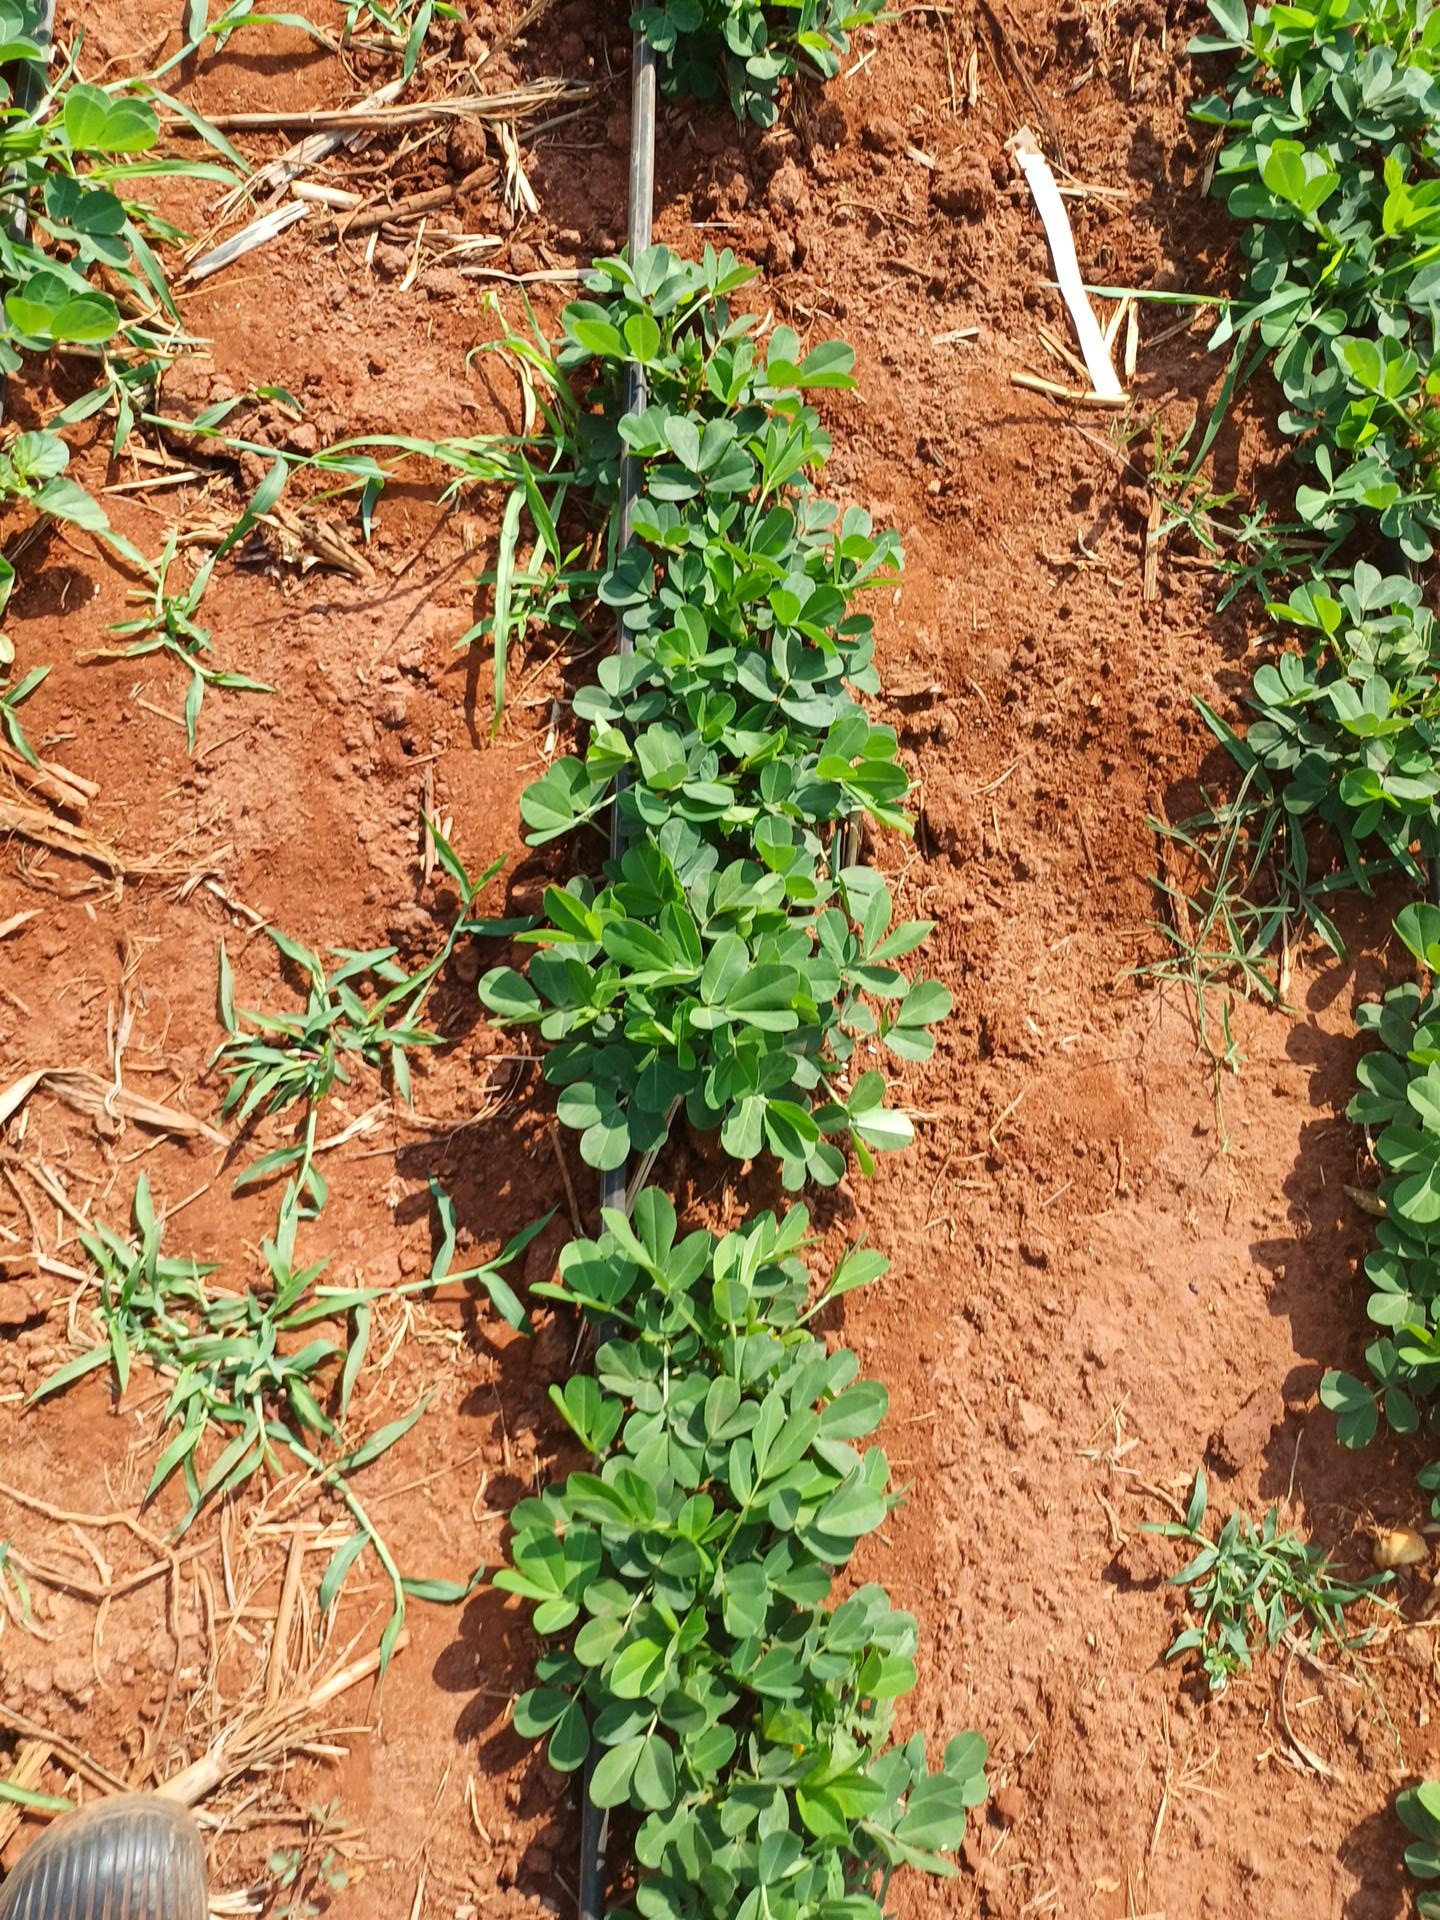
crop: groundnut
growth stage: flowering
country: Kenya
